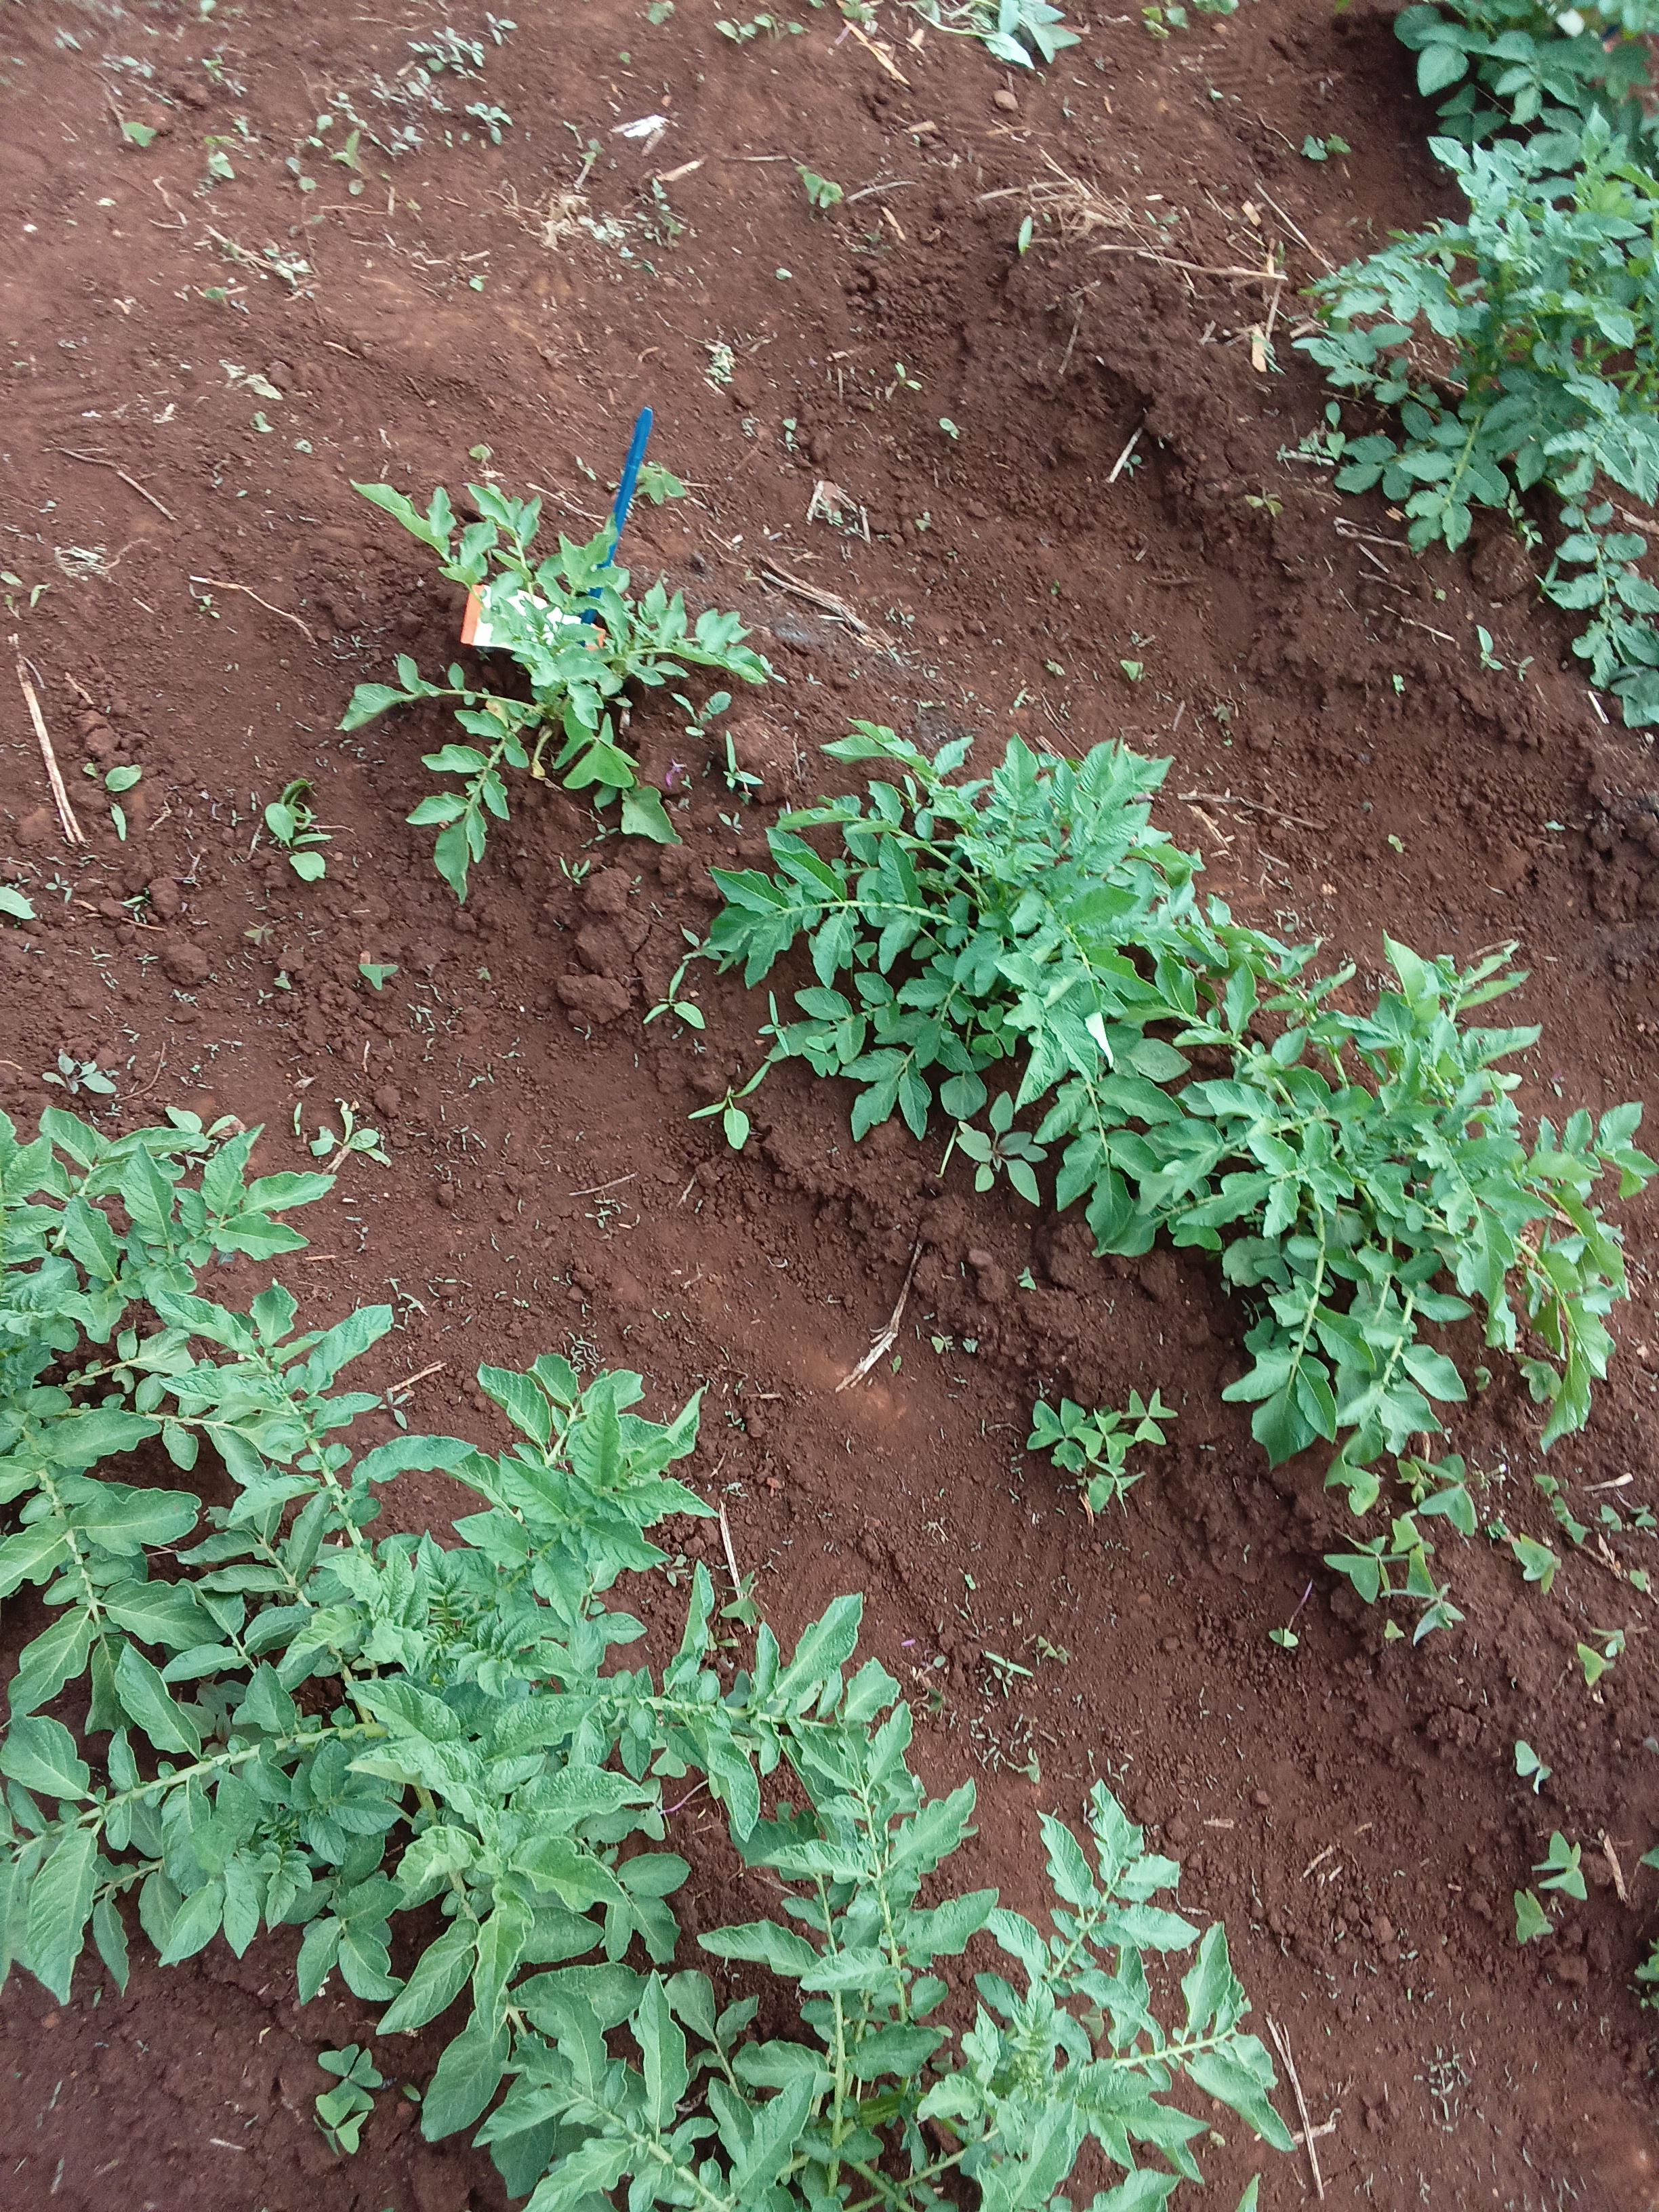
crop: potato
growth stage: vegetative
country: Kenya
